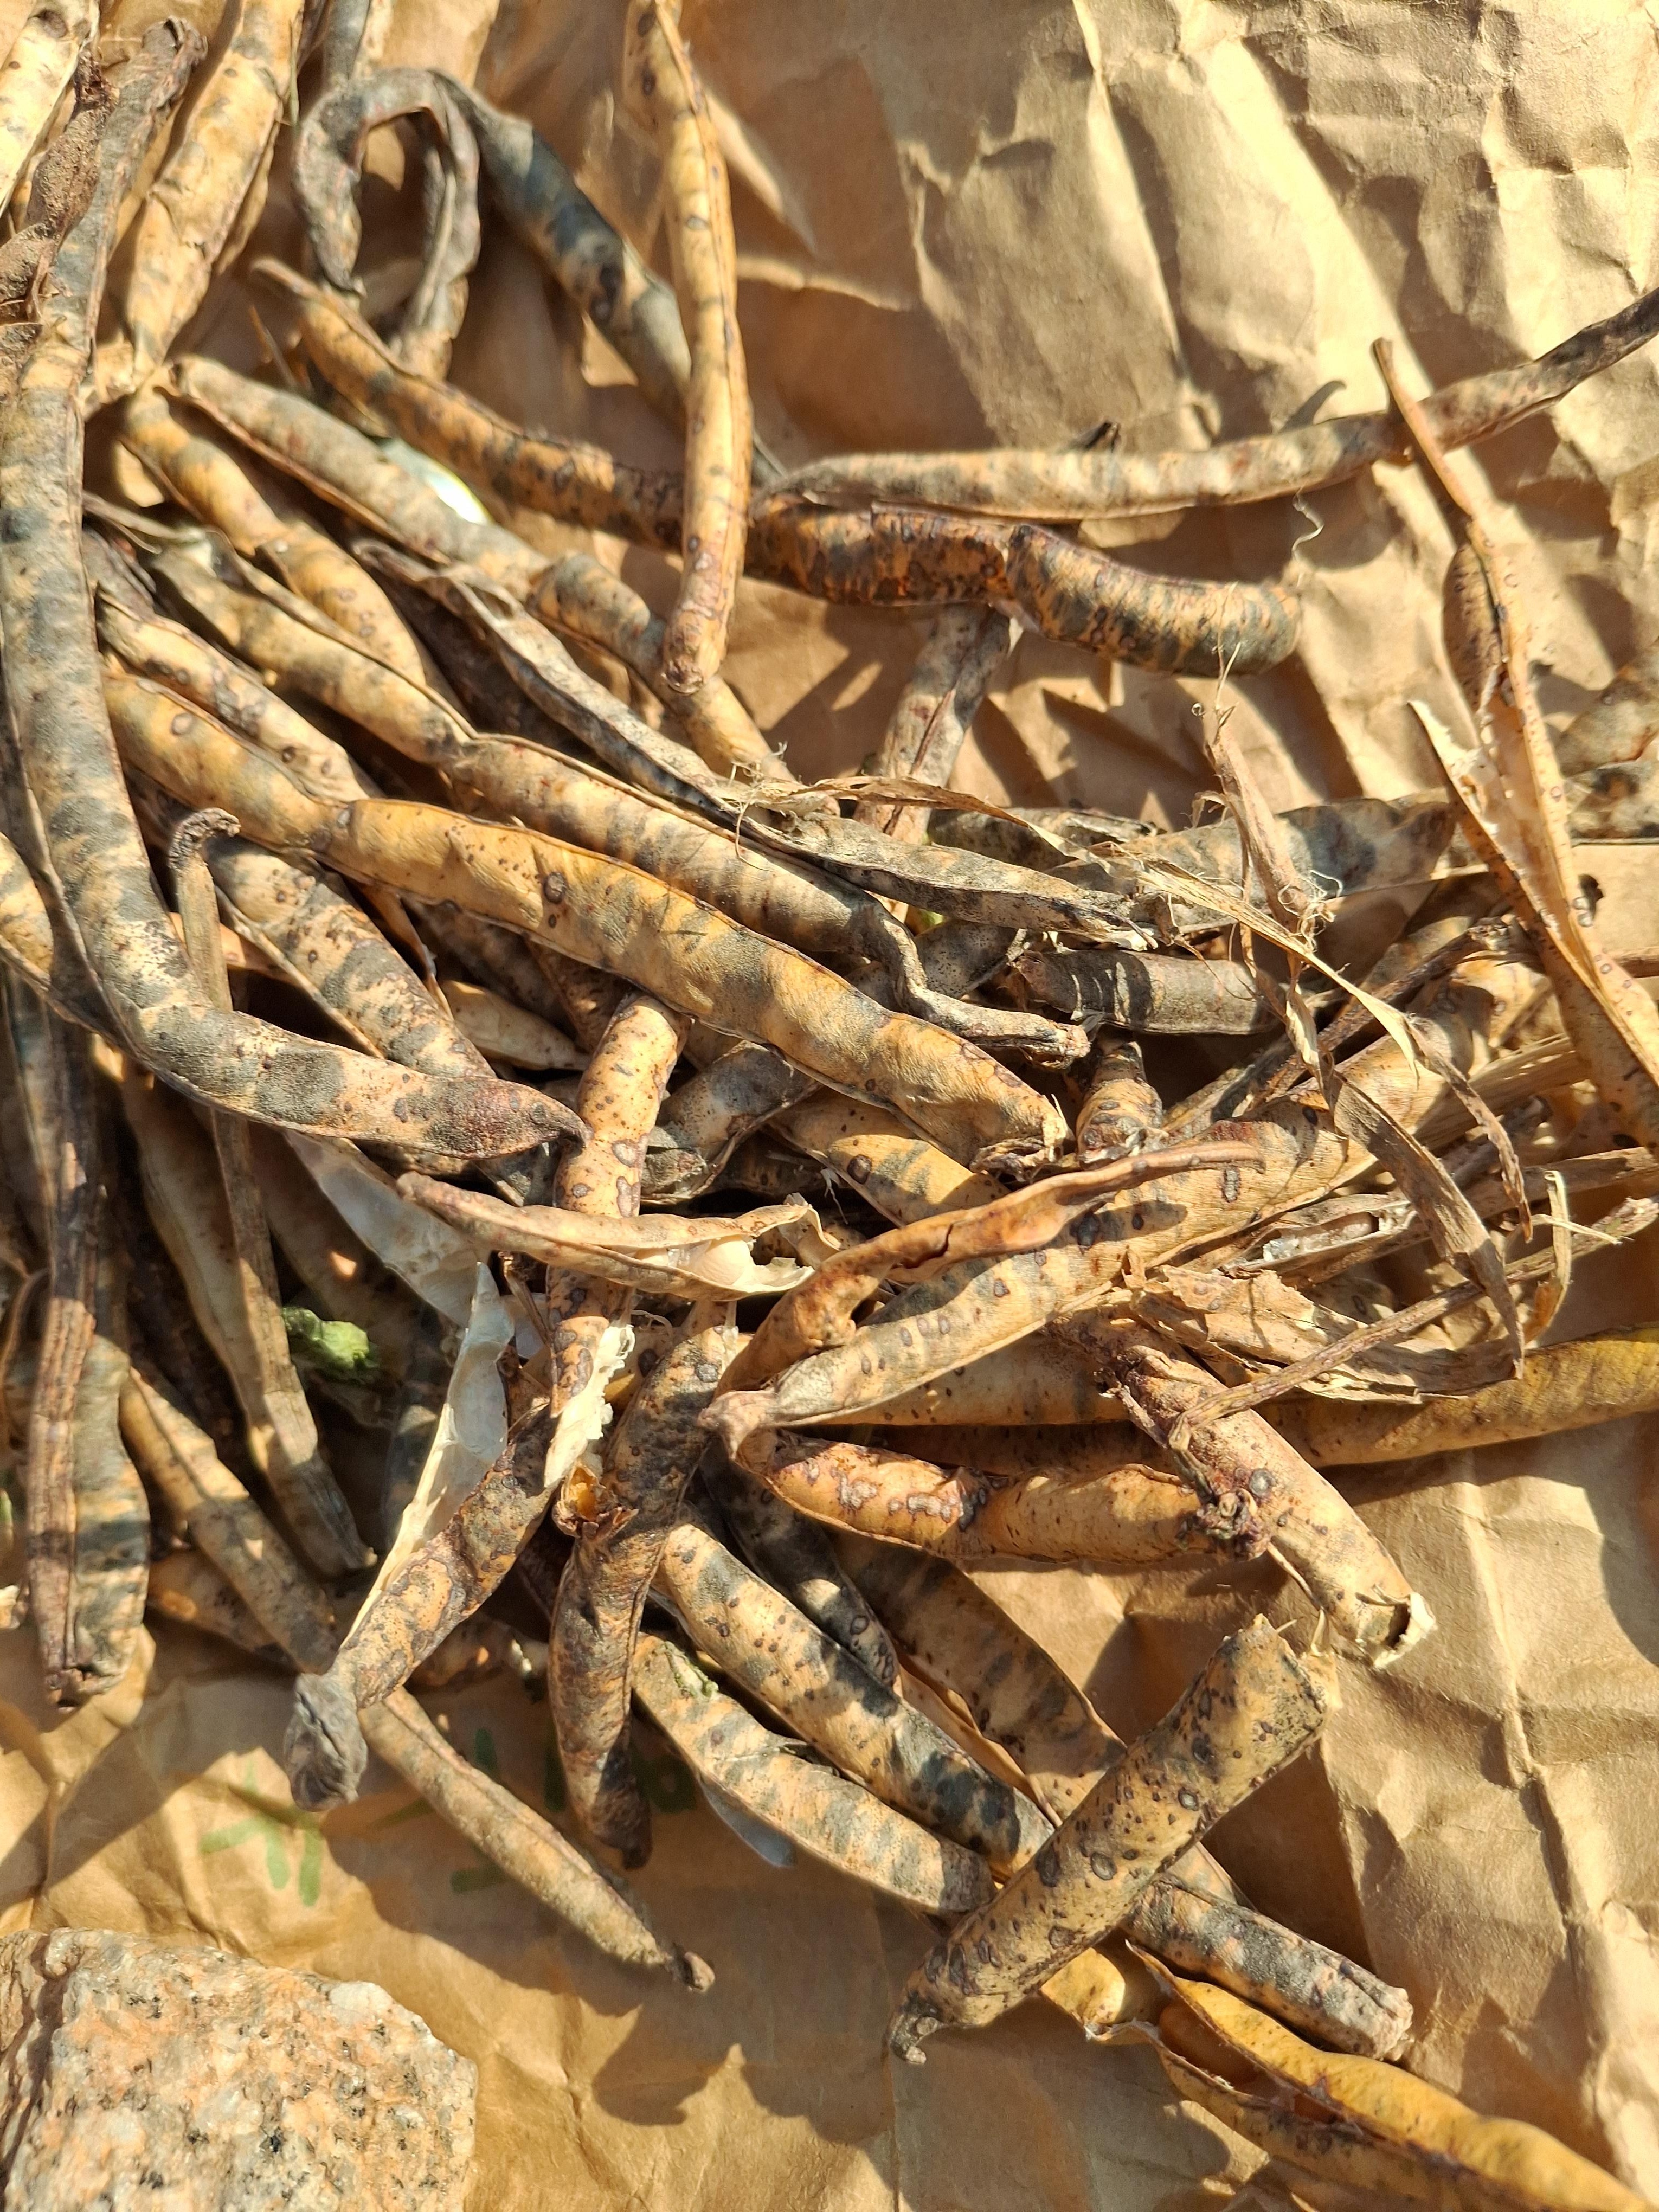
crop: cowpea
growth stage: harvest
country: Nigeria
